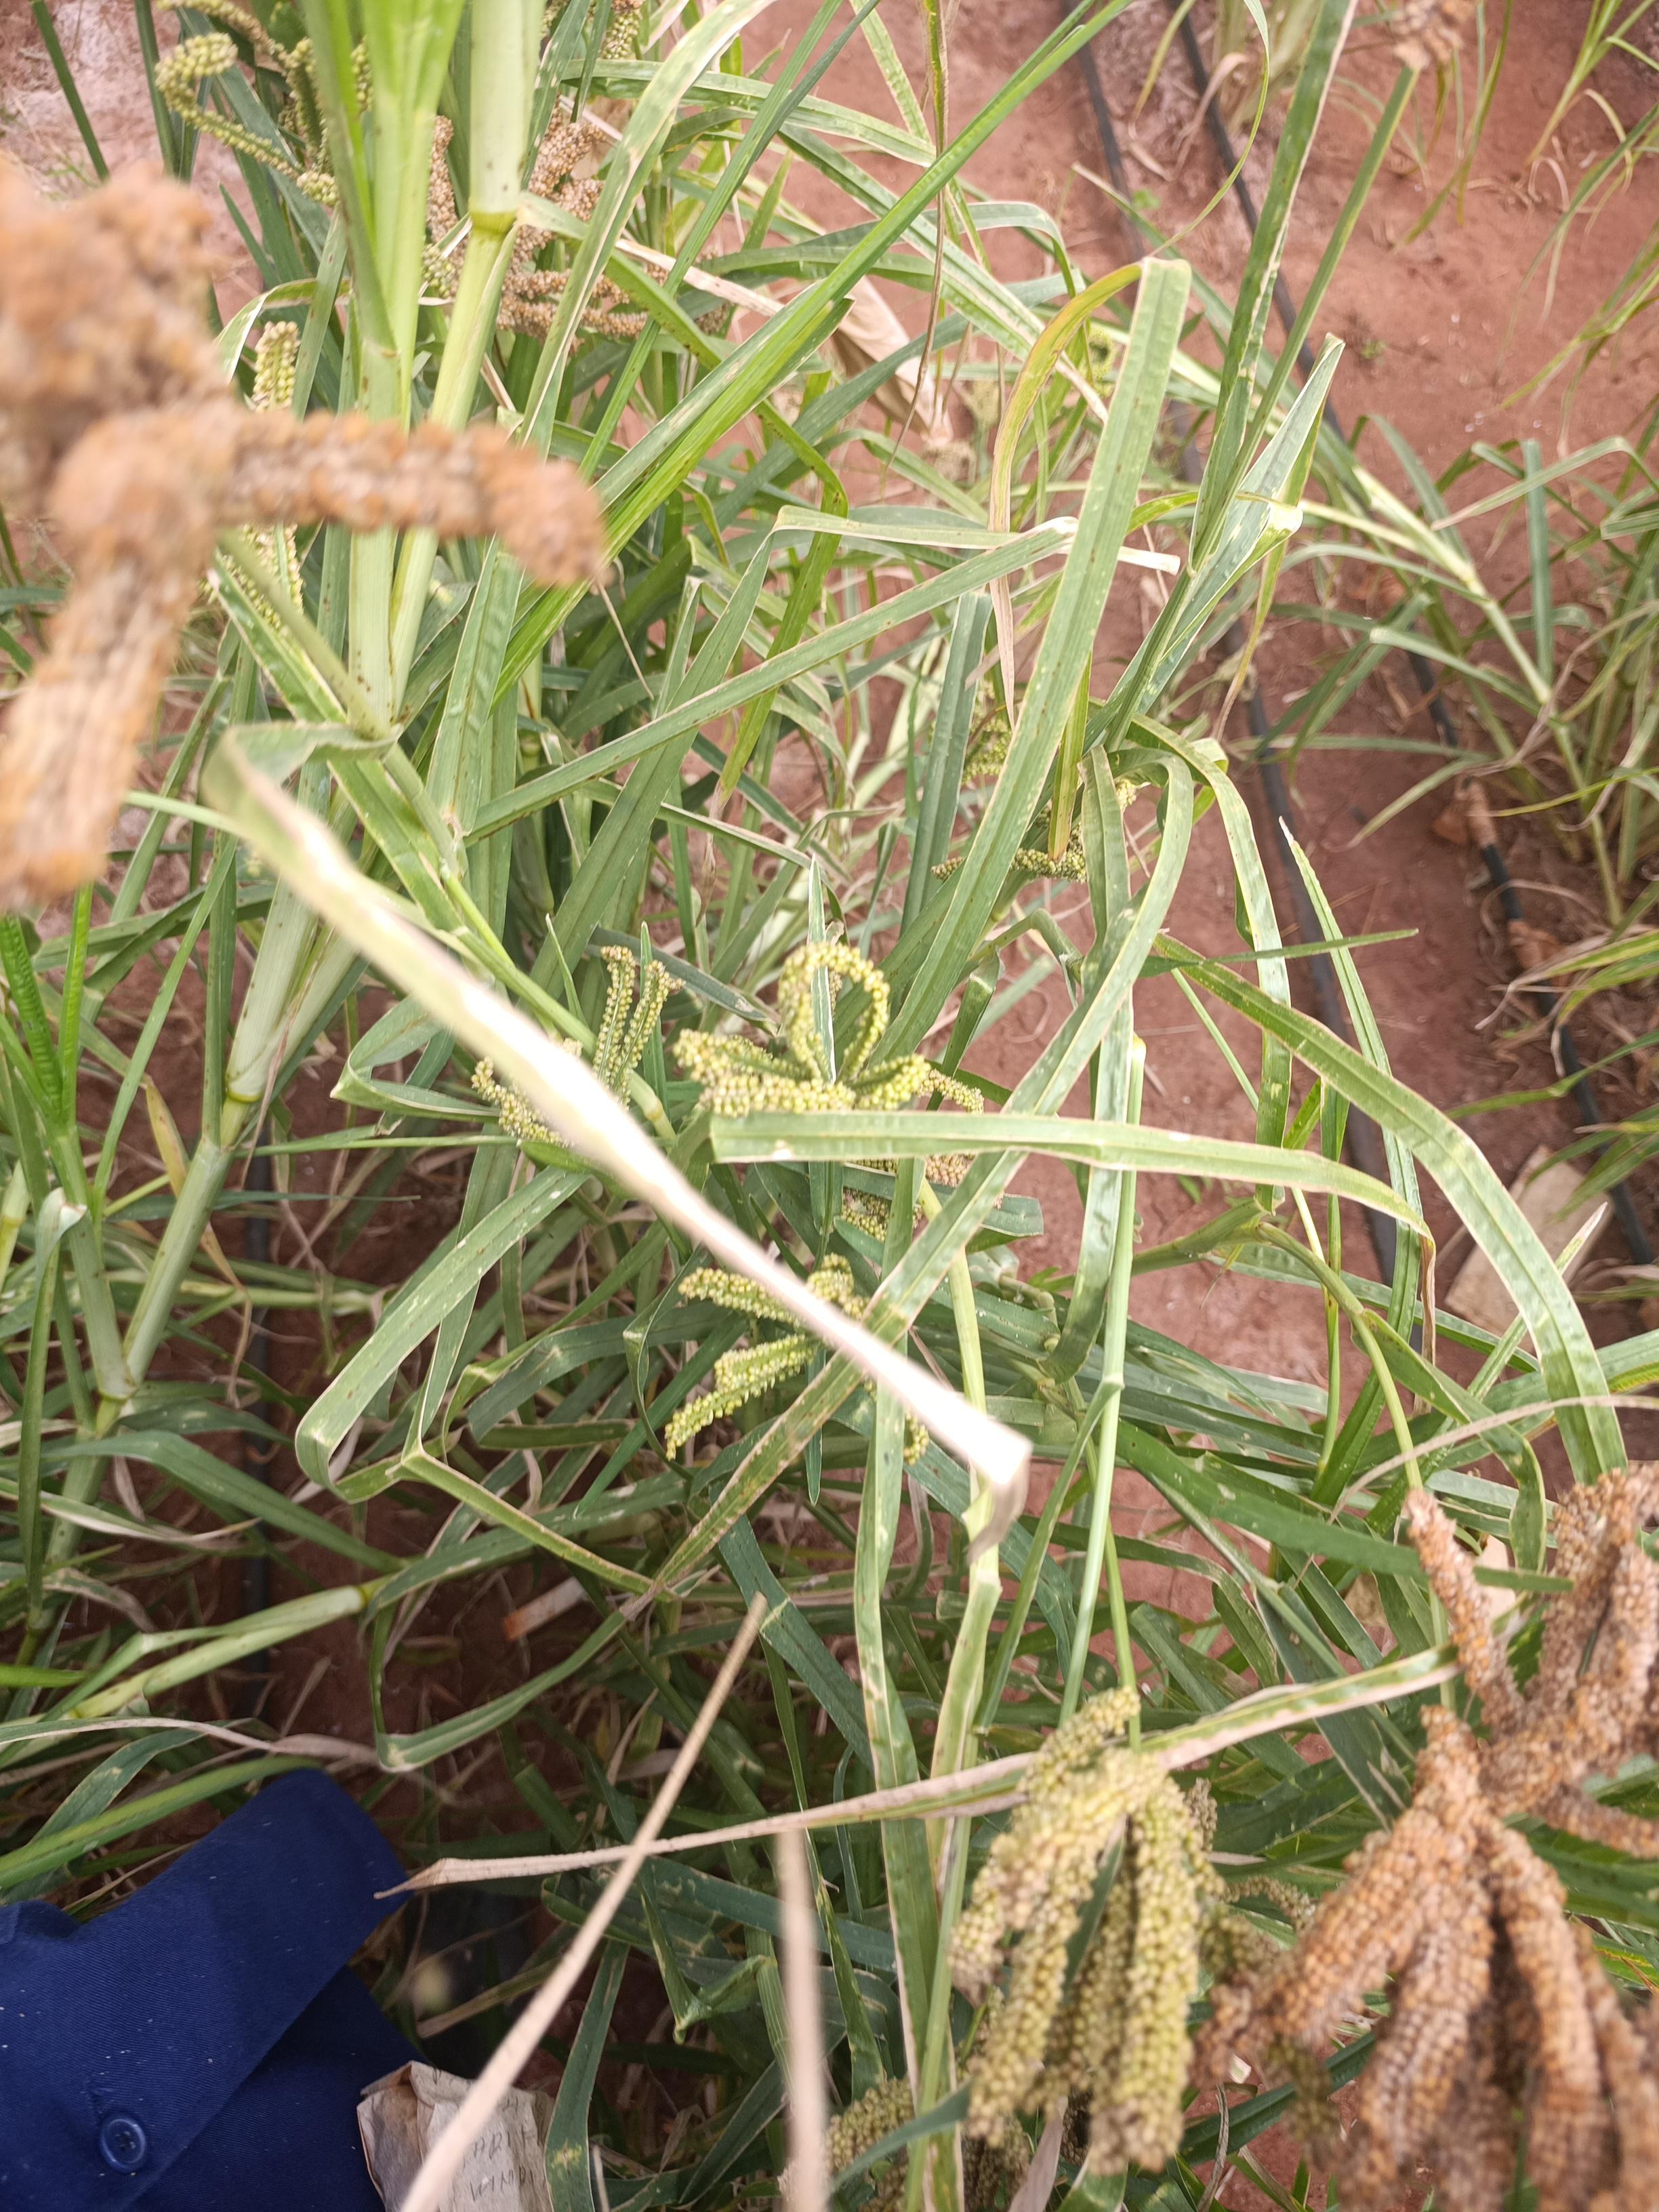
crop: finger millet
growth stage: filling grain
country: Kenya
